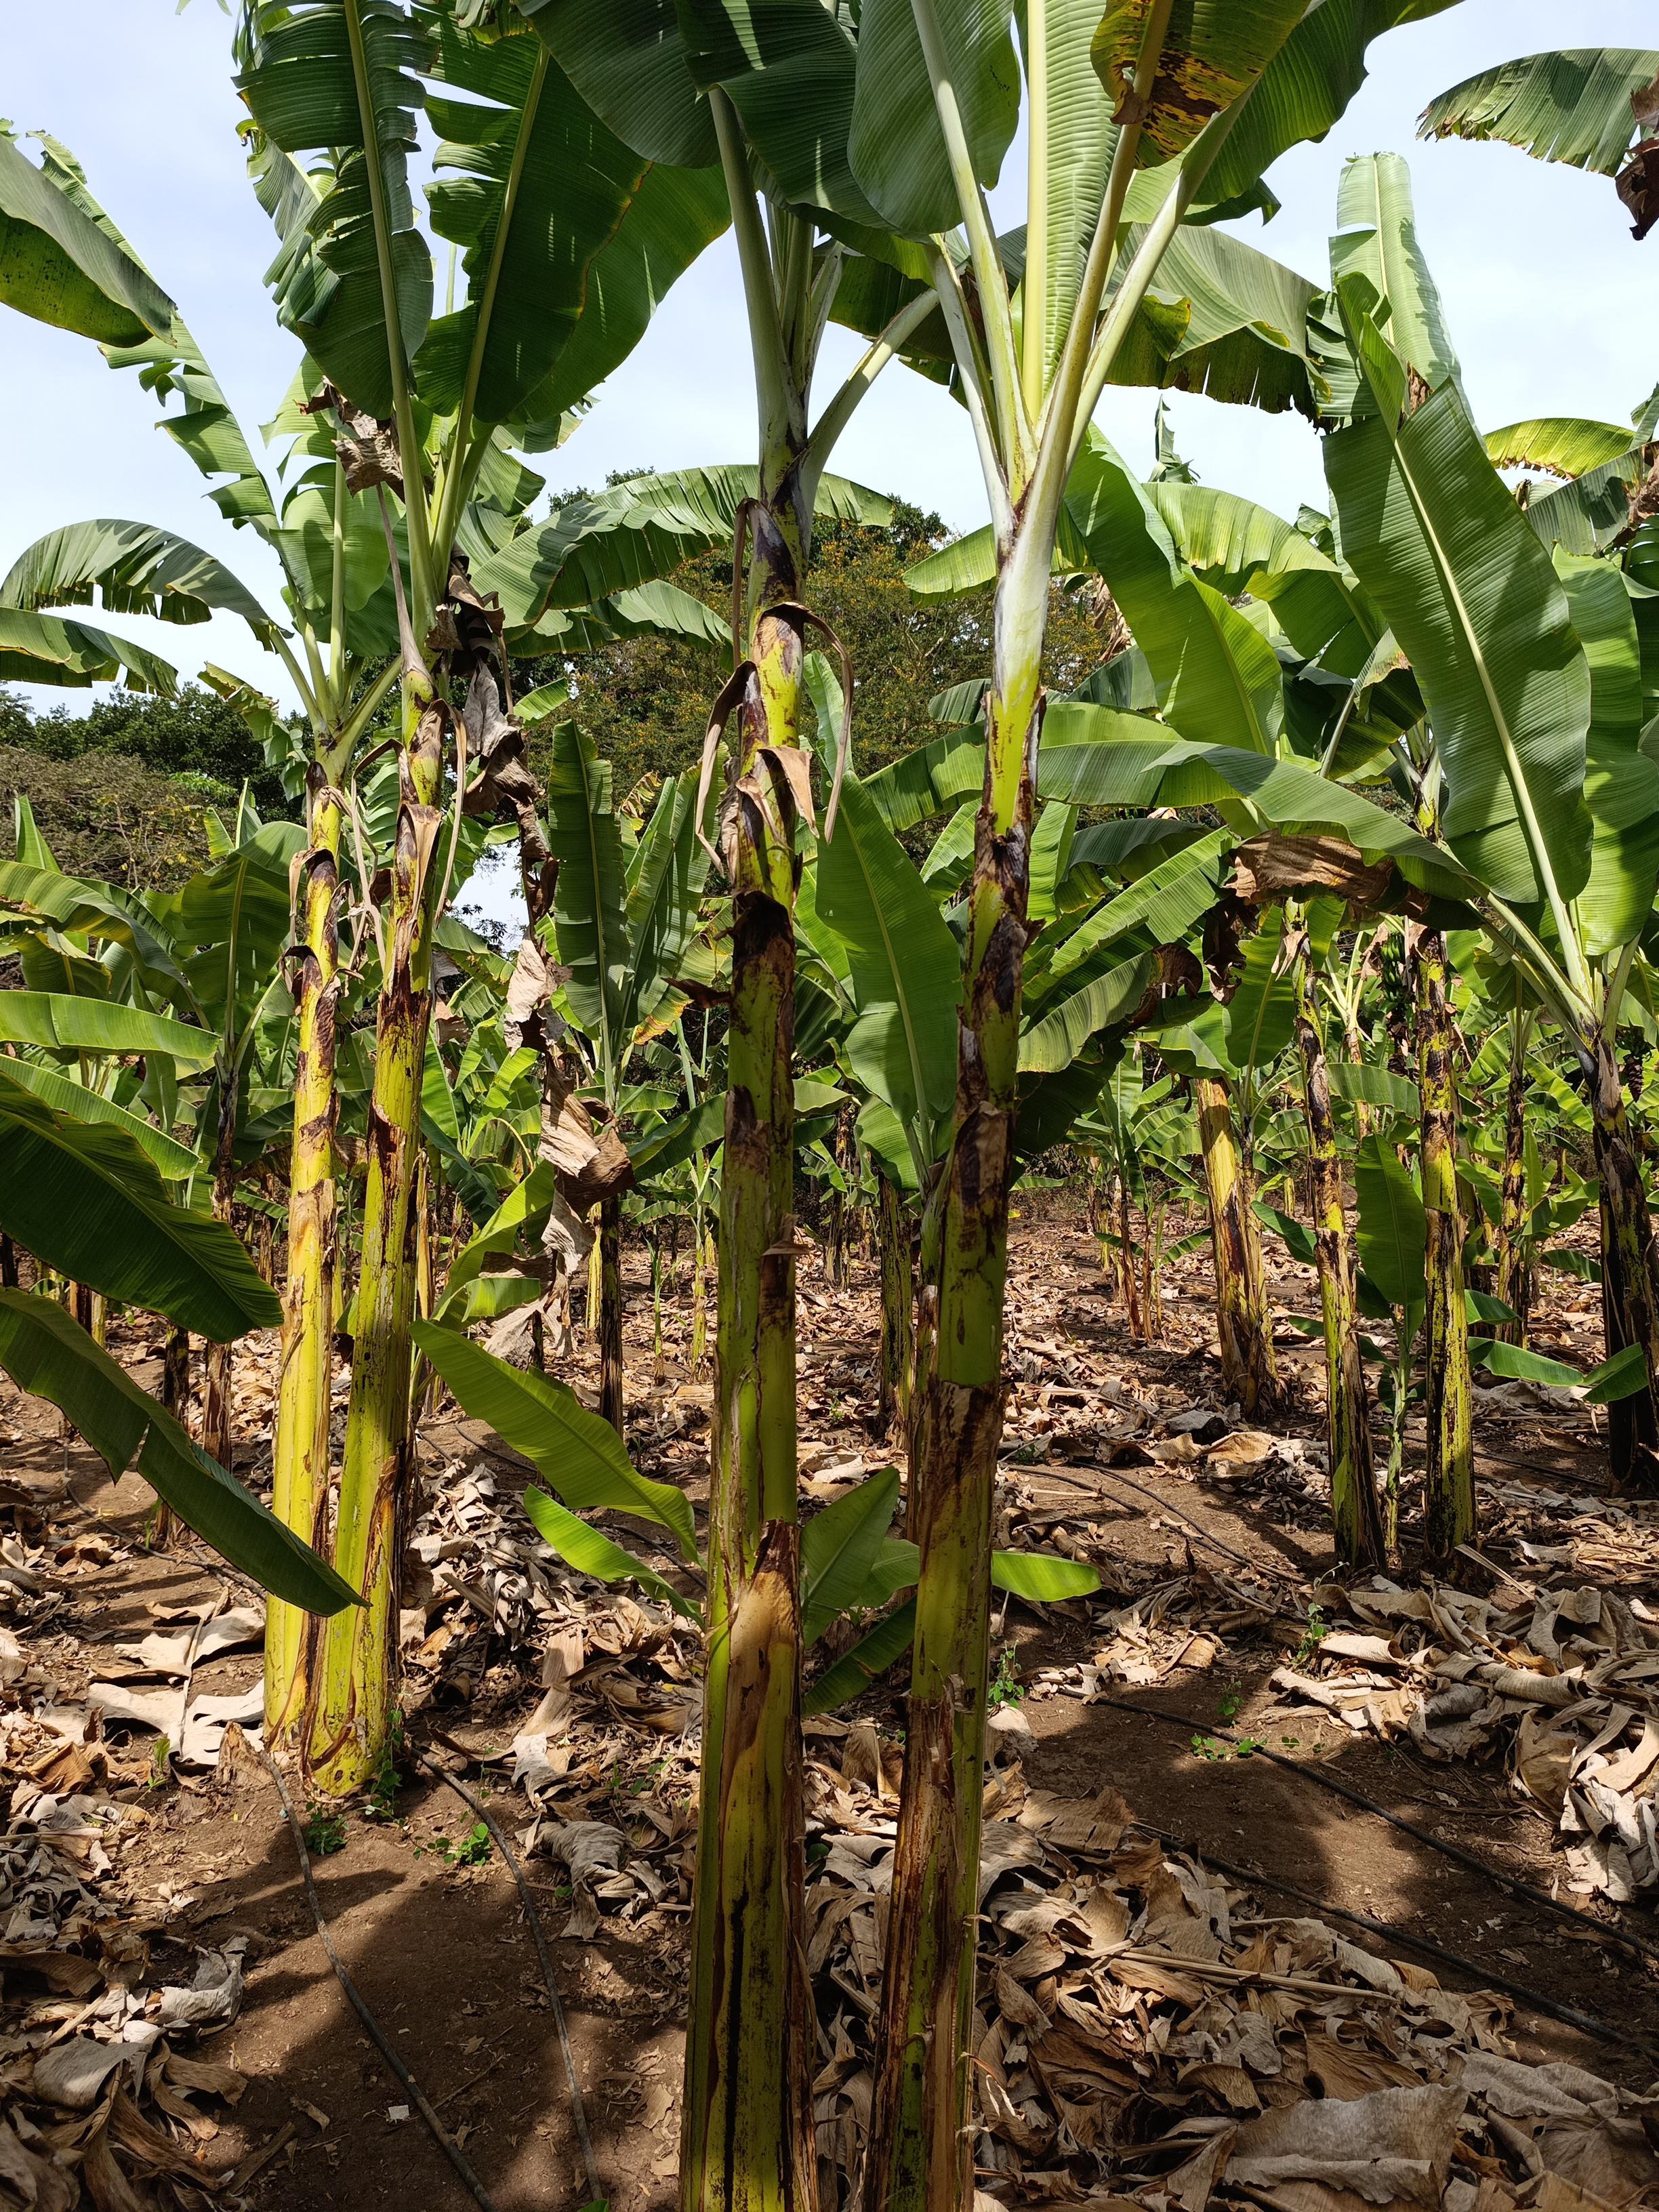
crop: banana
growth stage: vegetative
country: Tanzania
